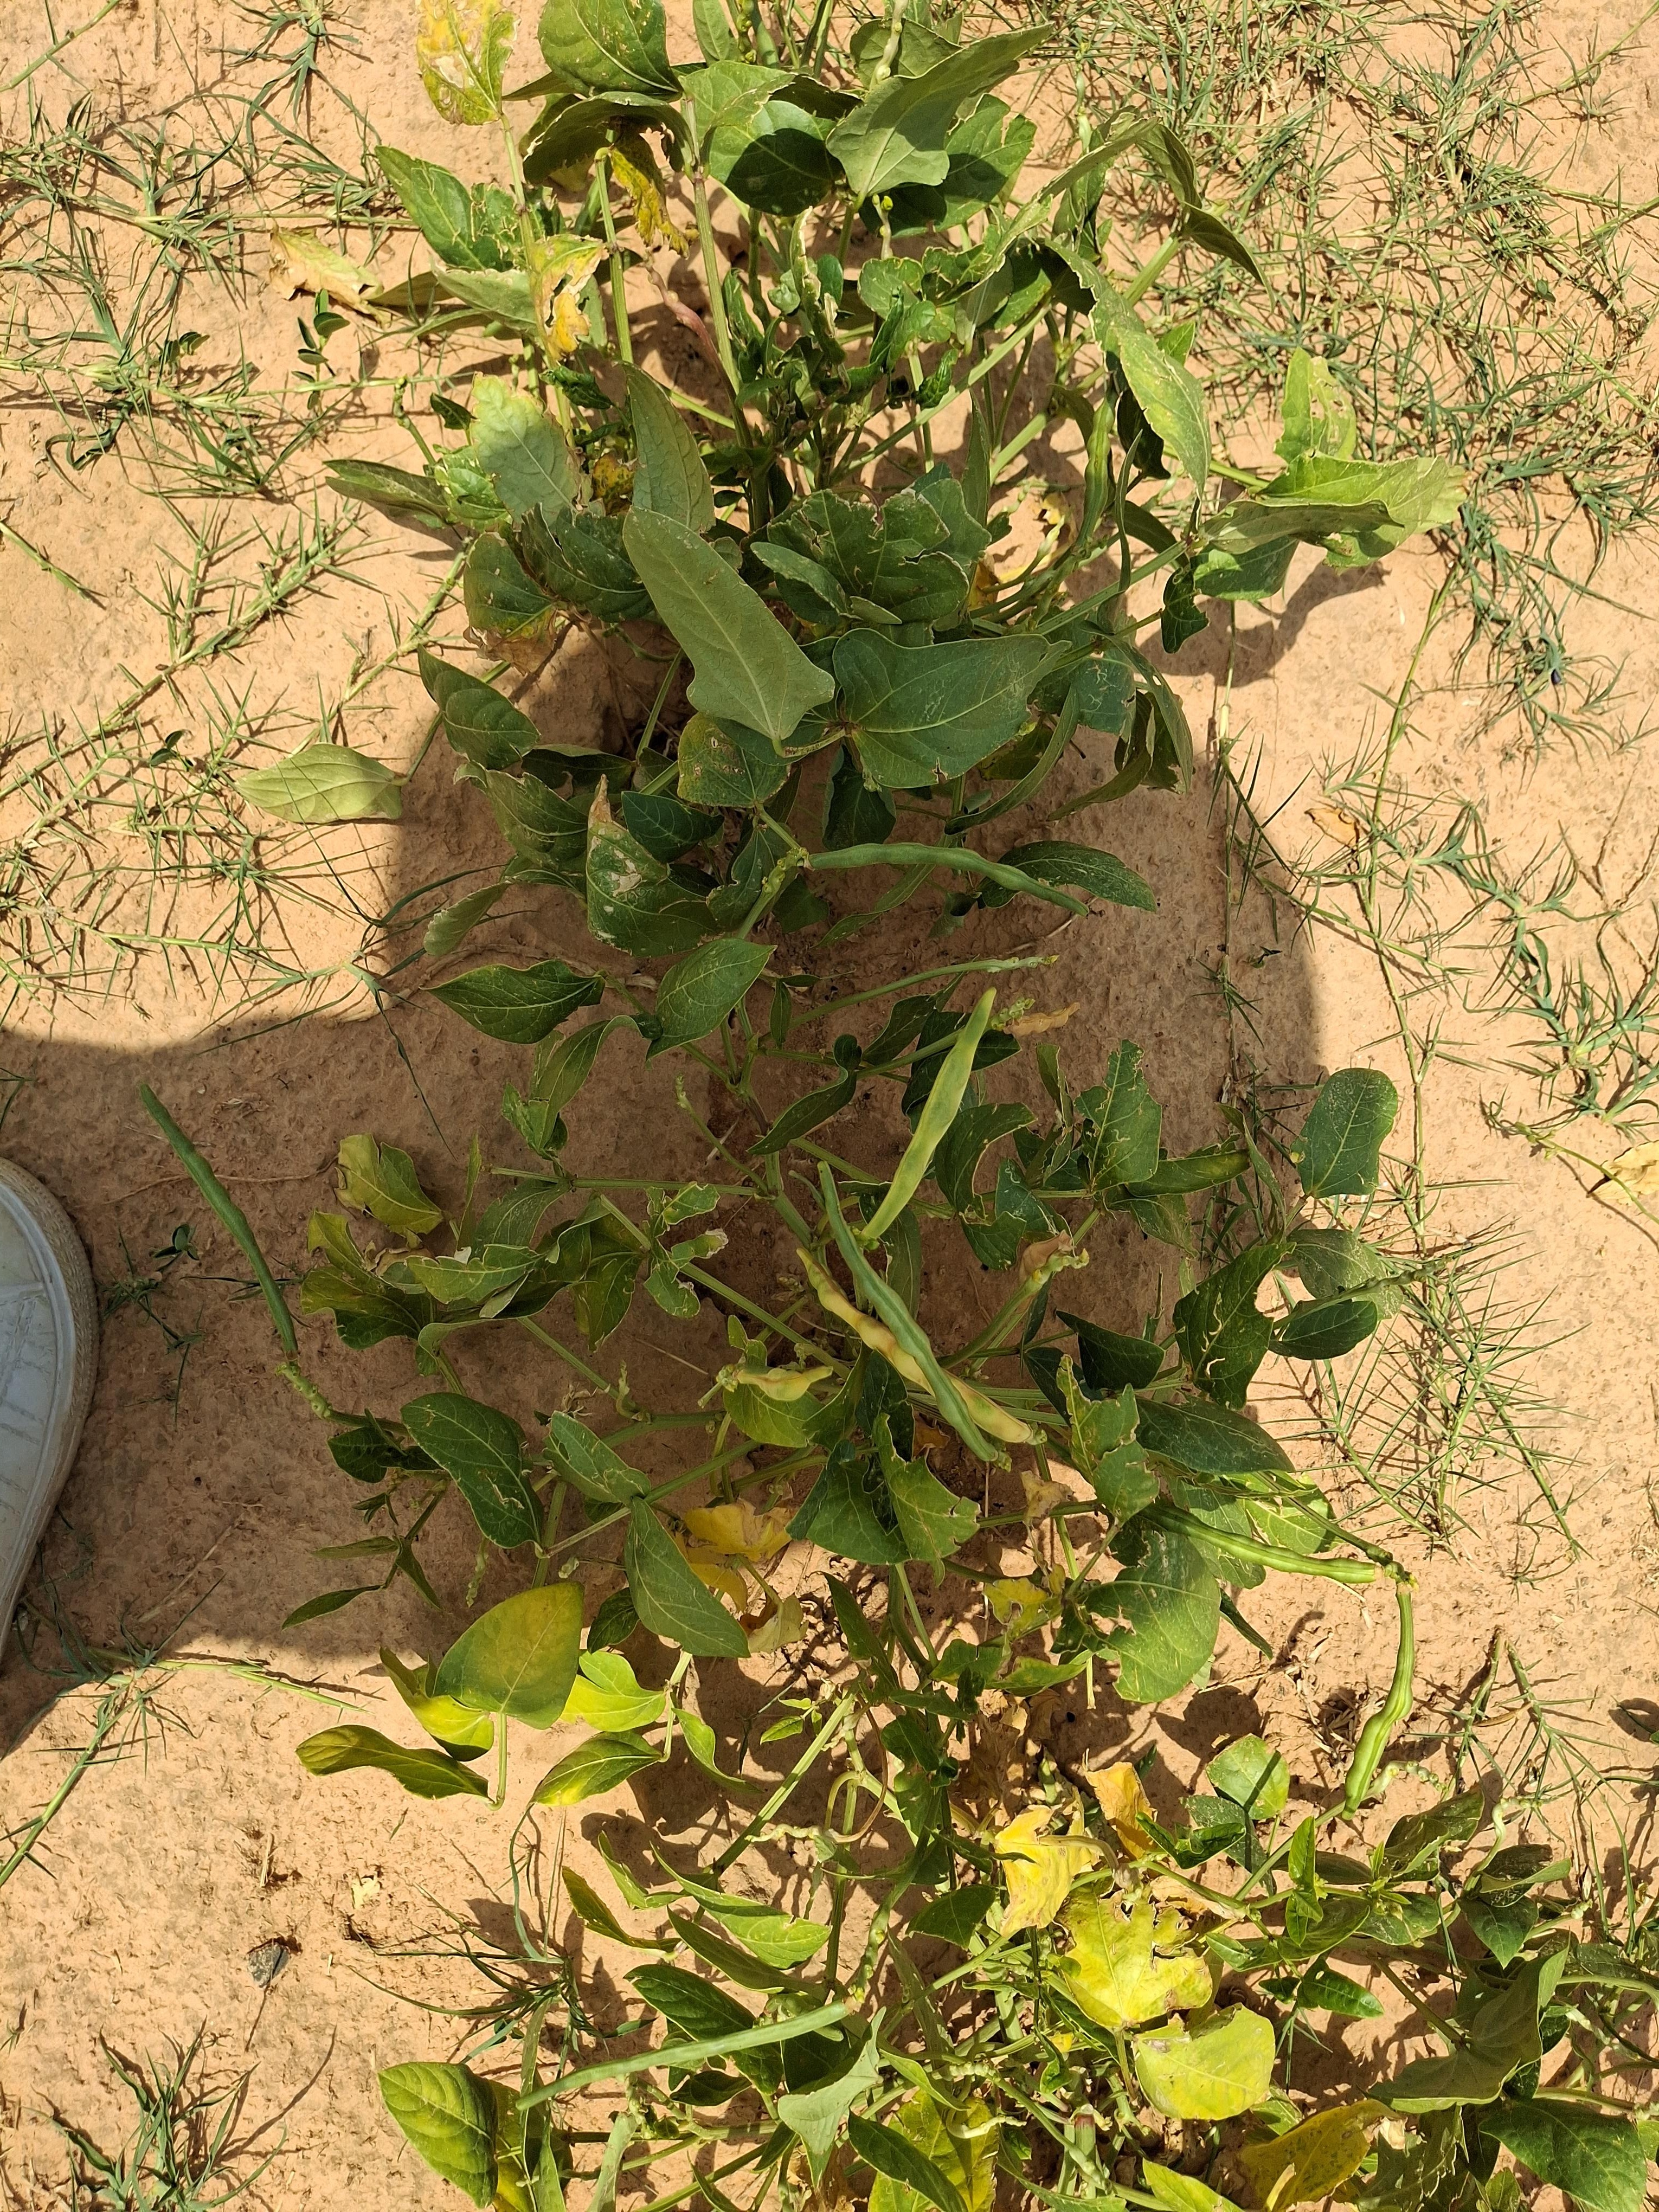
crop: cowpea
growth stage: harvest maturity
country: Nigeria
